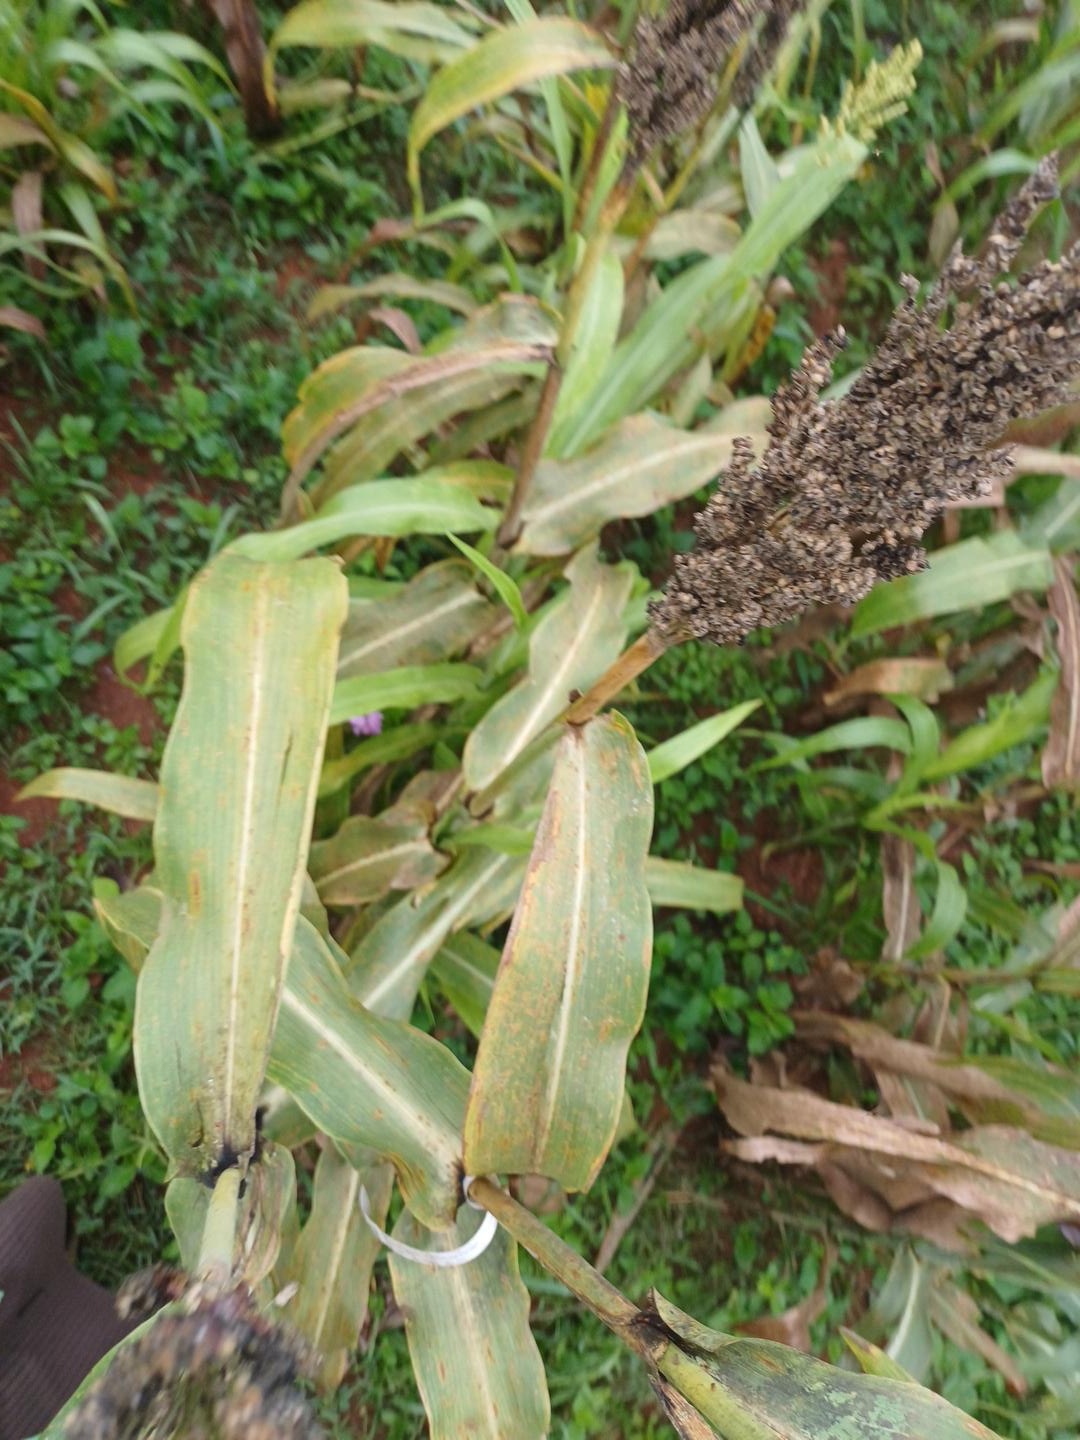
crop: sorghum
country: Kenya
